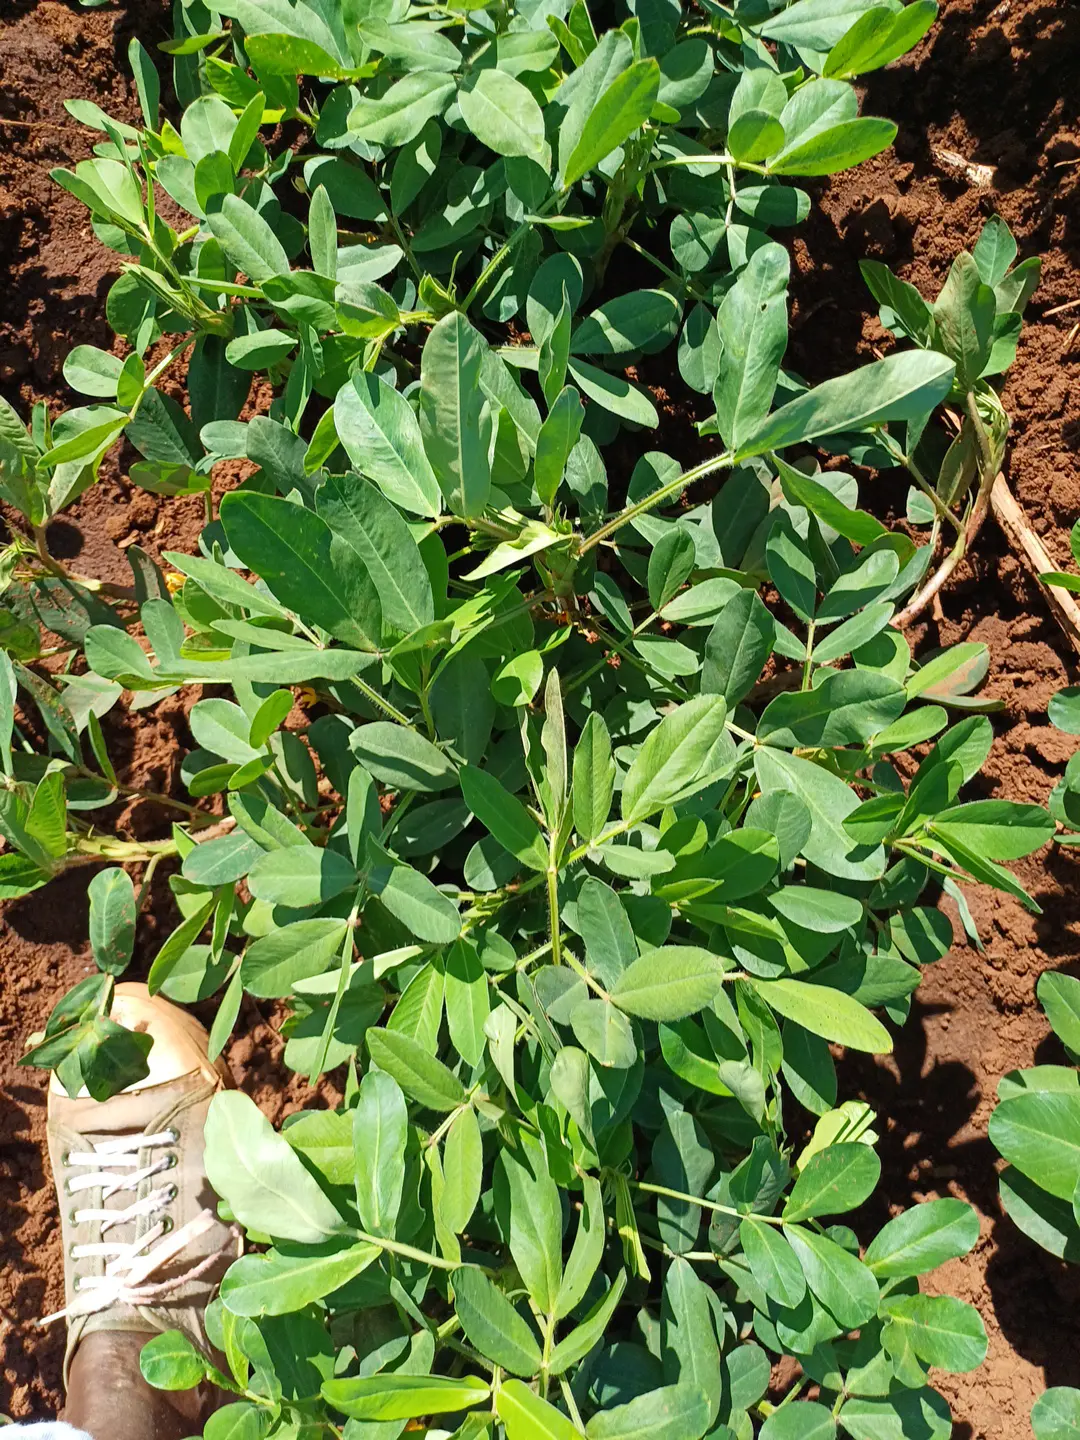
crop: groundnut
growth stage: flowering
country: Kenya
